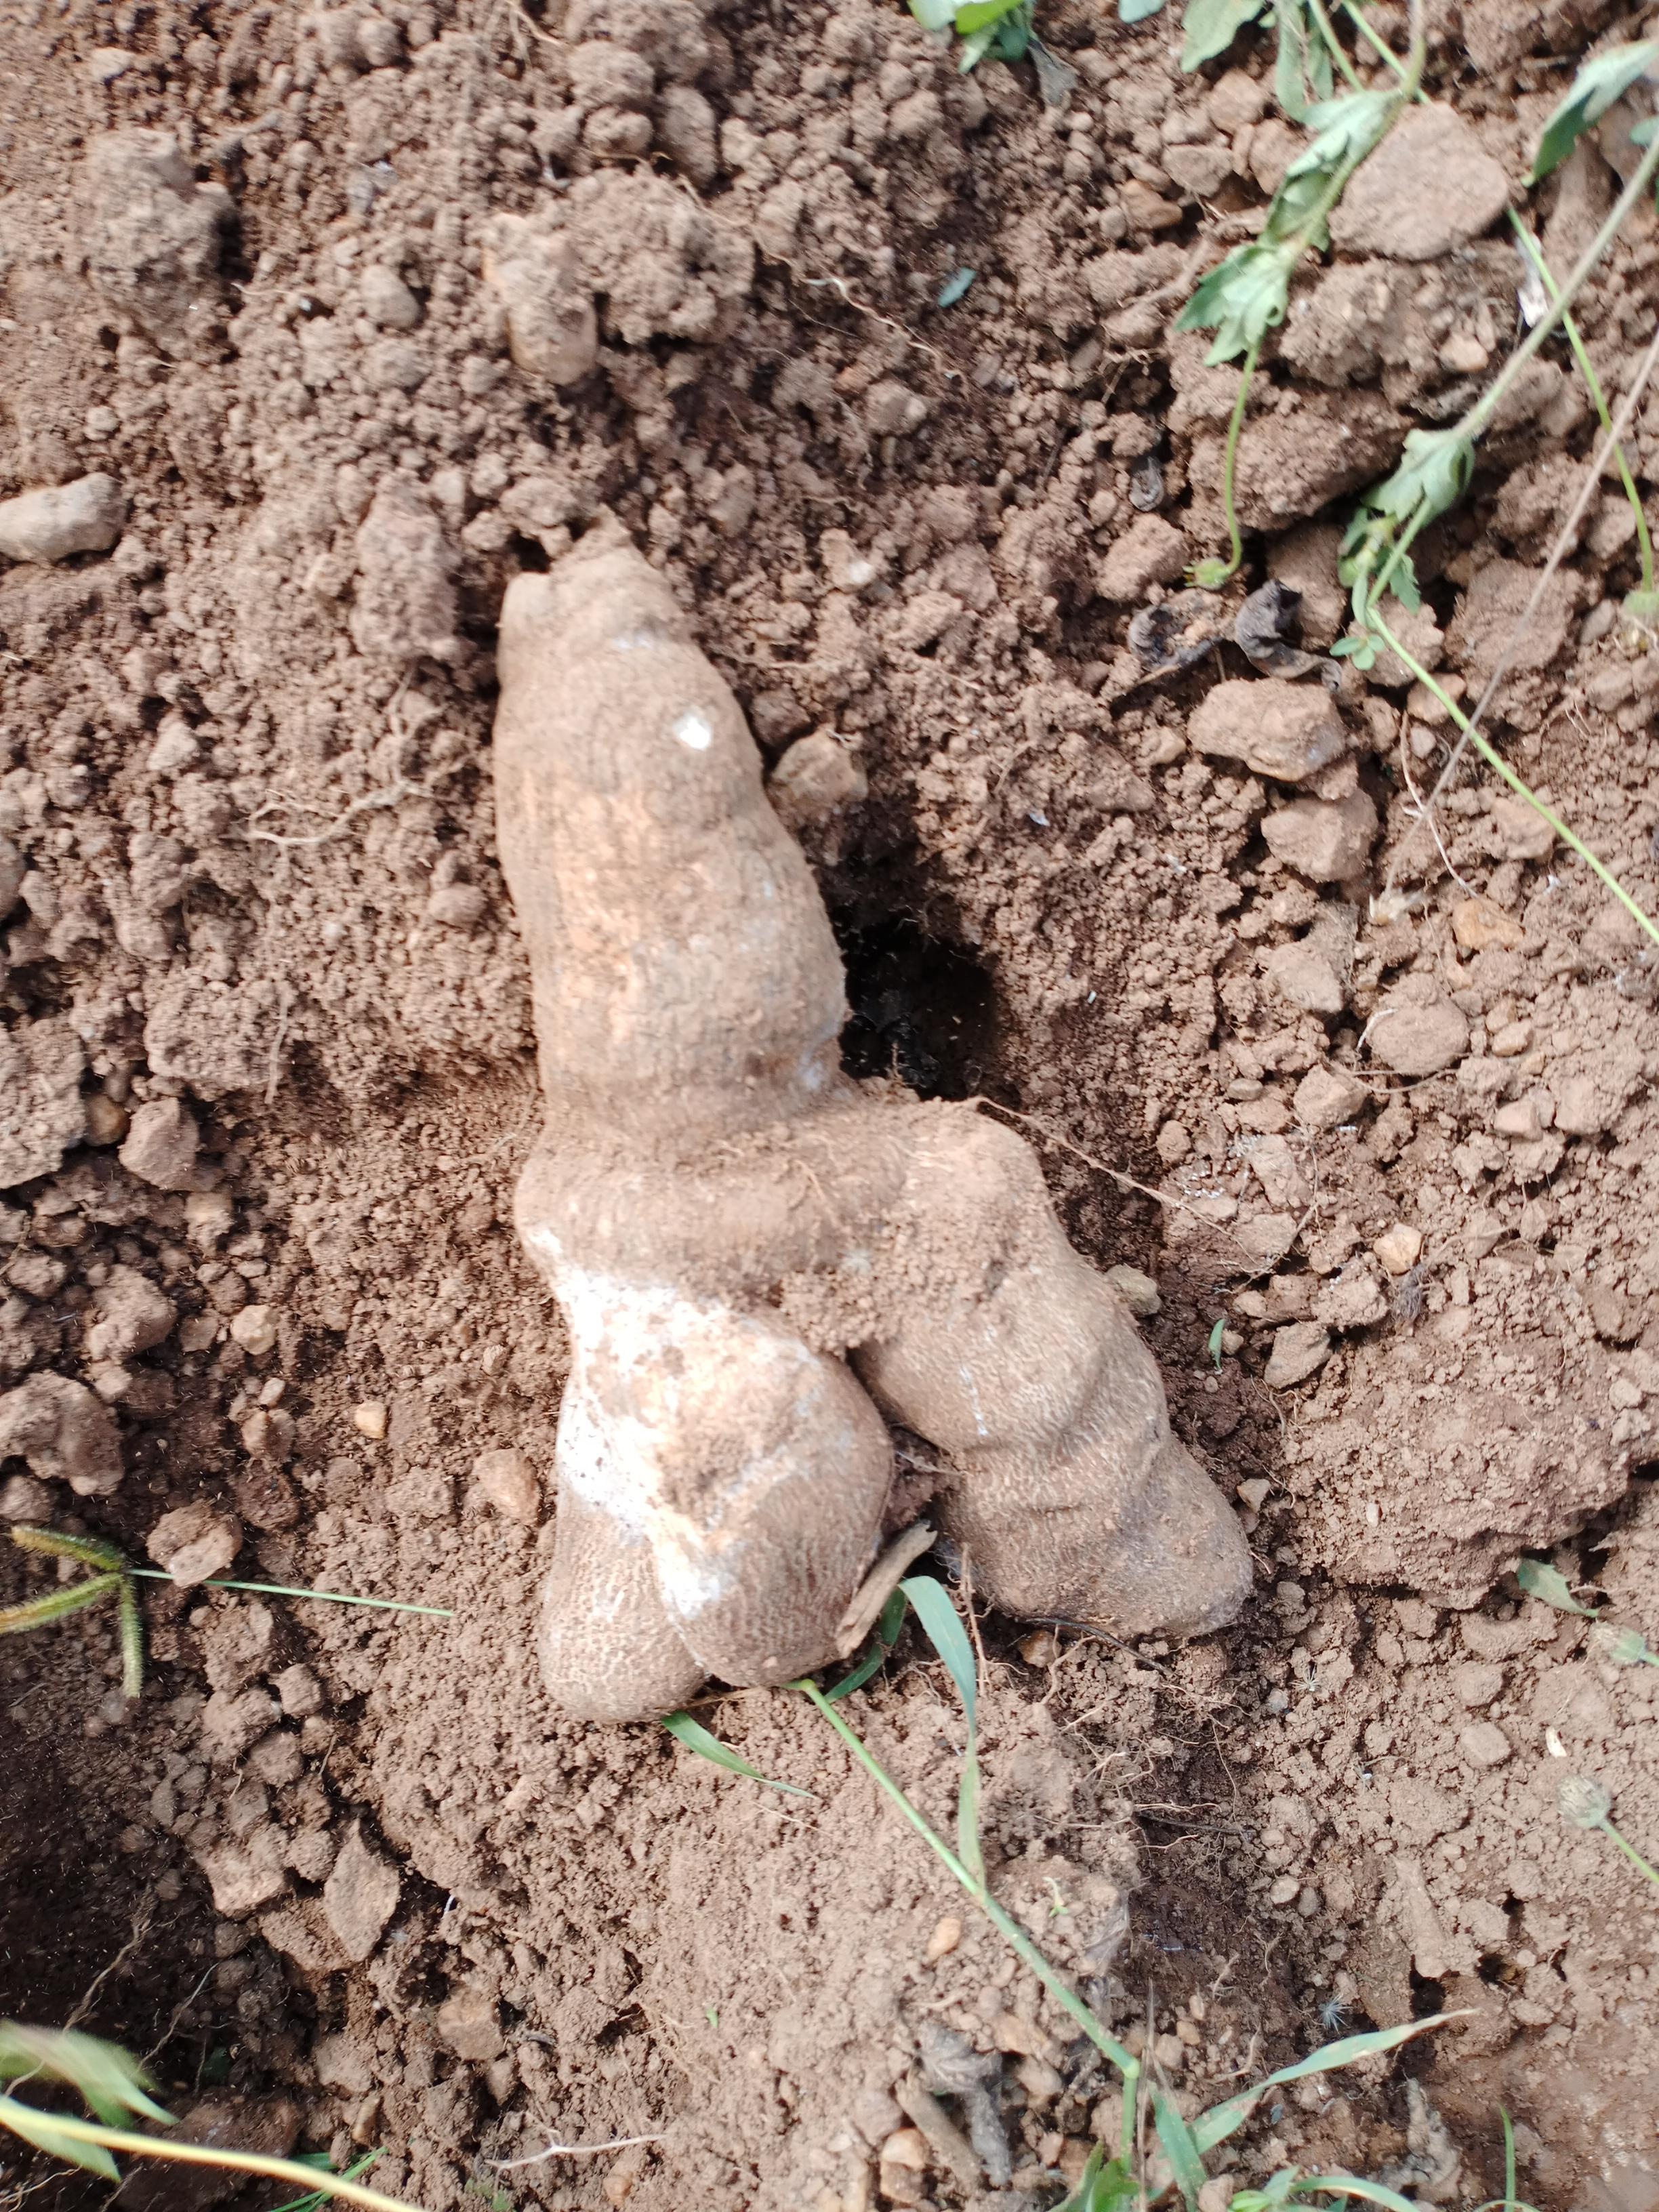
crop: yam
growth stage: harvest
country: Nigeria
